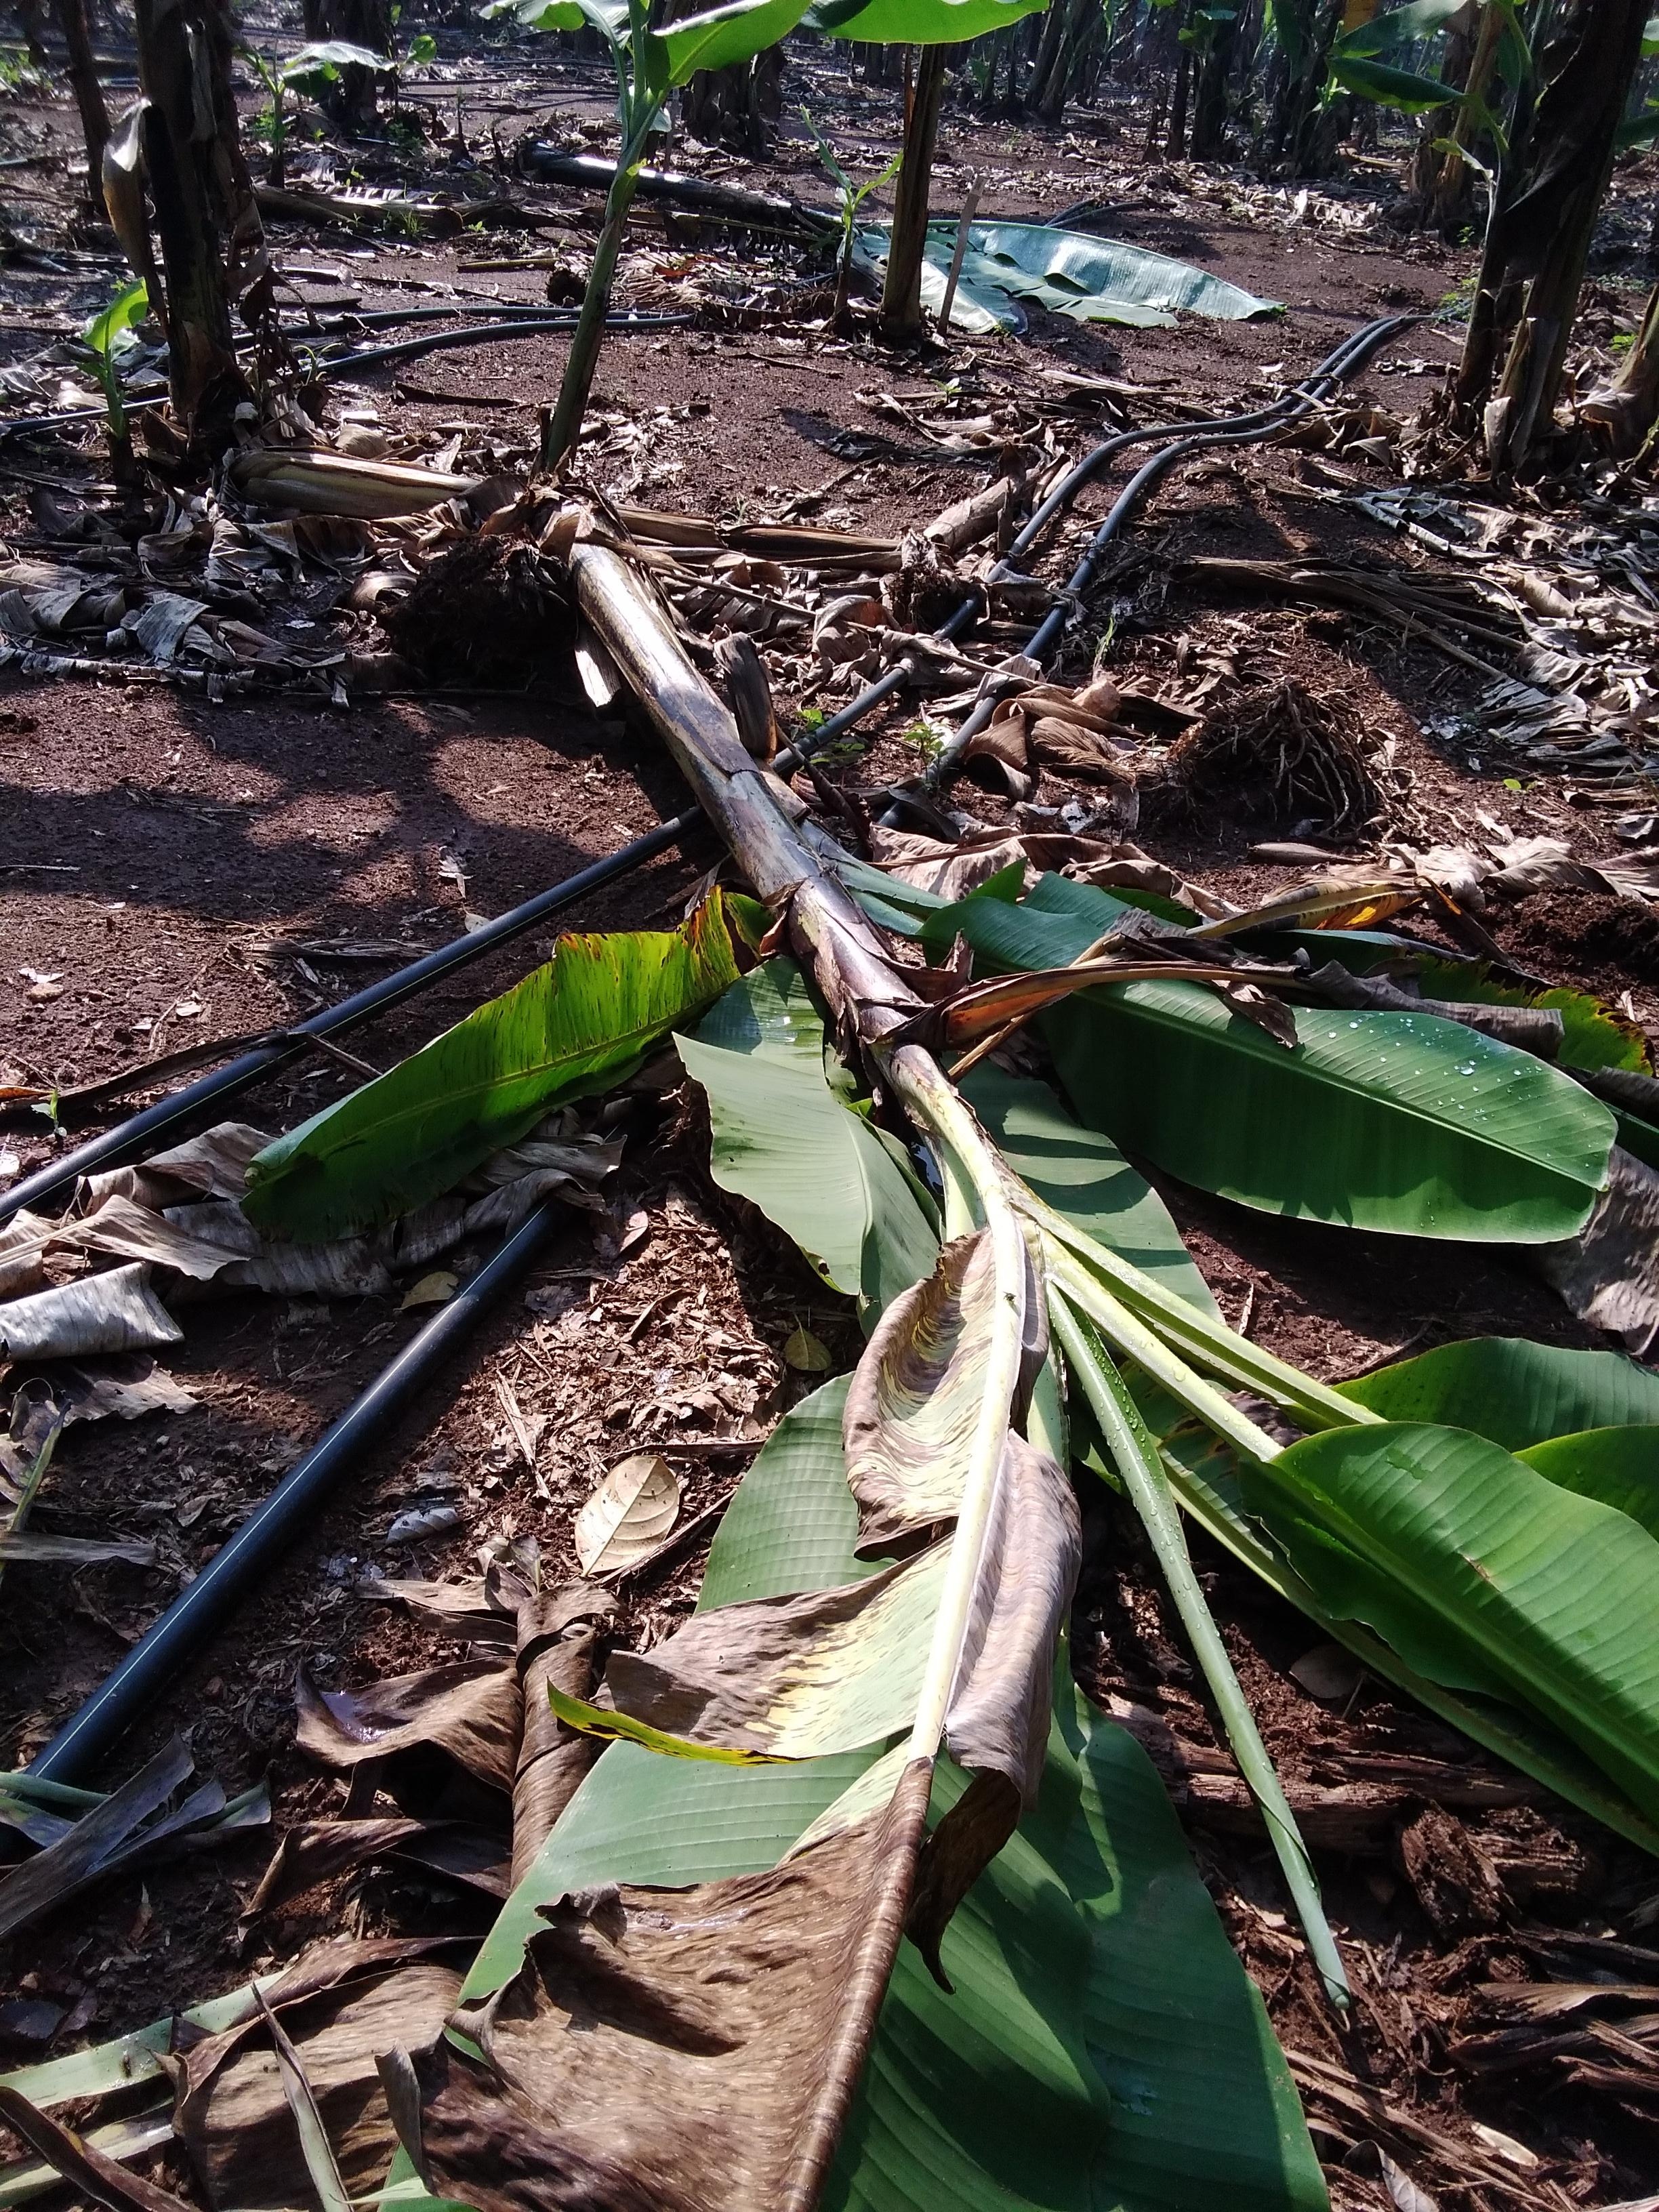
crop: banana
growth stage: vegetative
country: Tanzania
